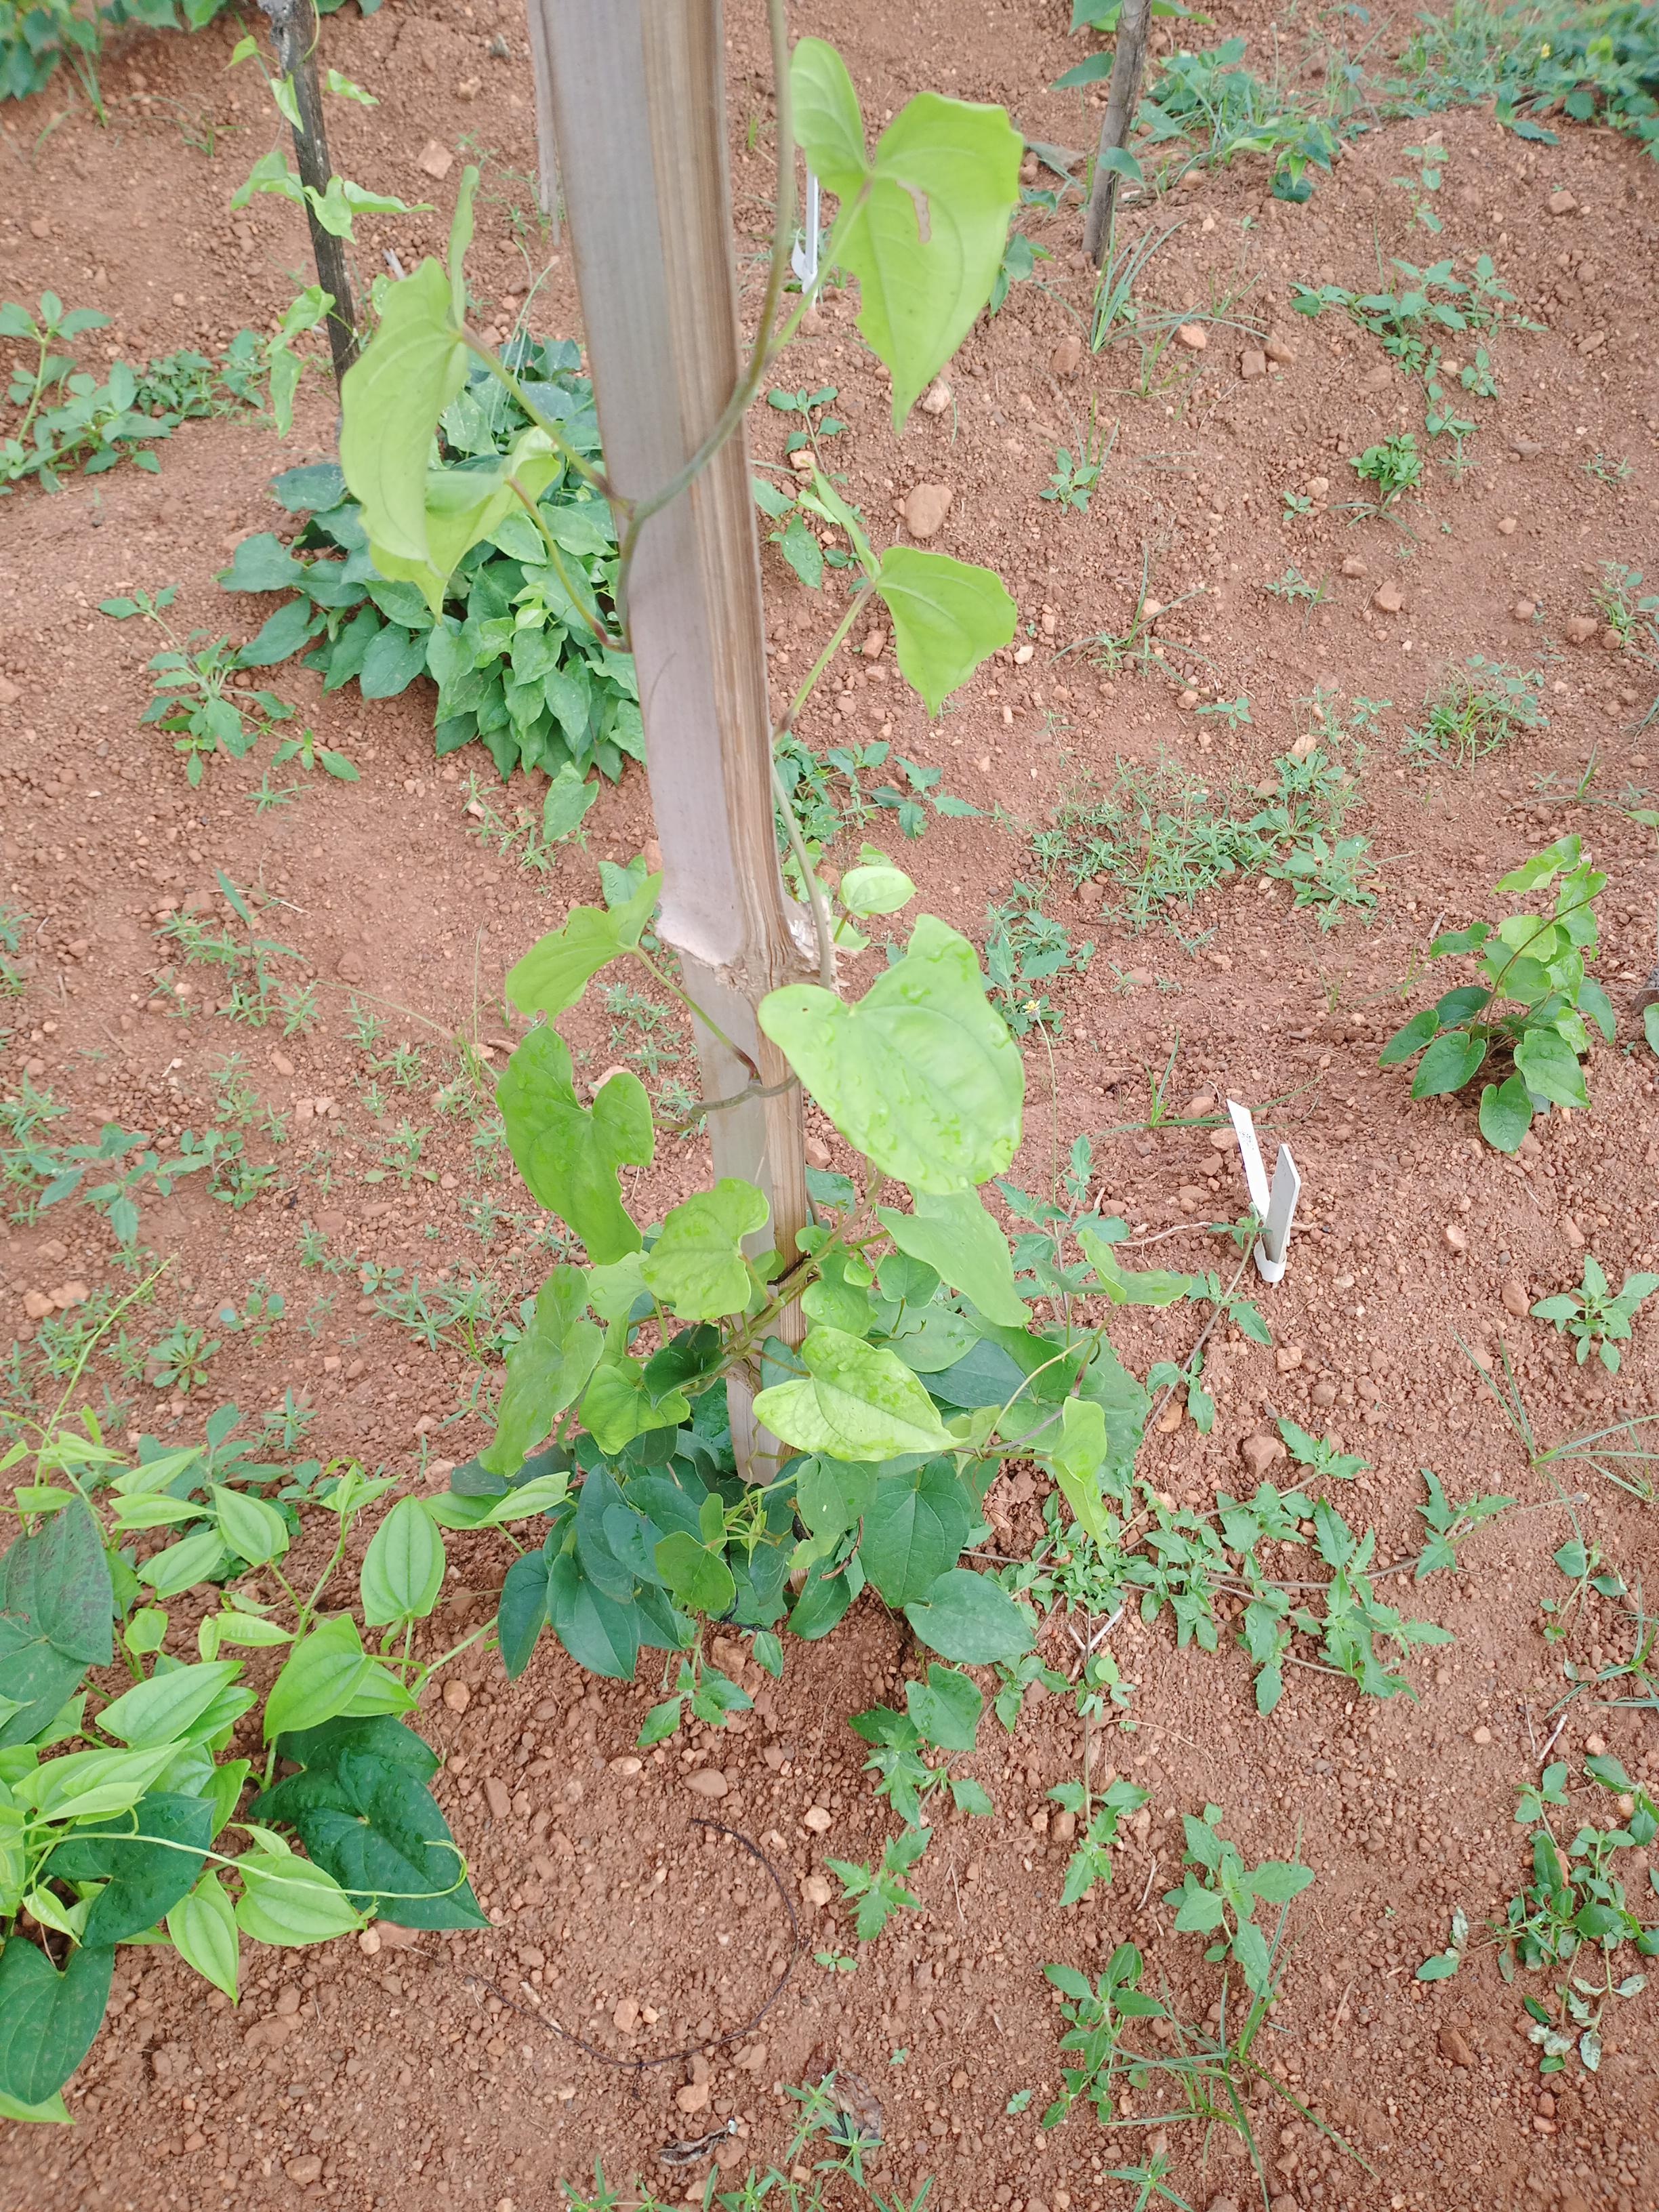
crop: yam
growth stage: vegetative
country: Nigeria
